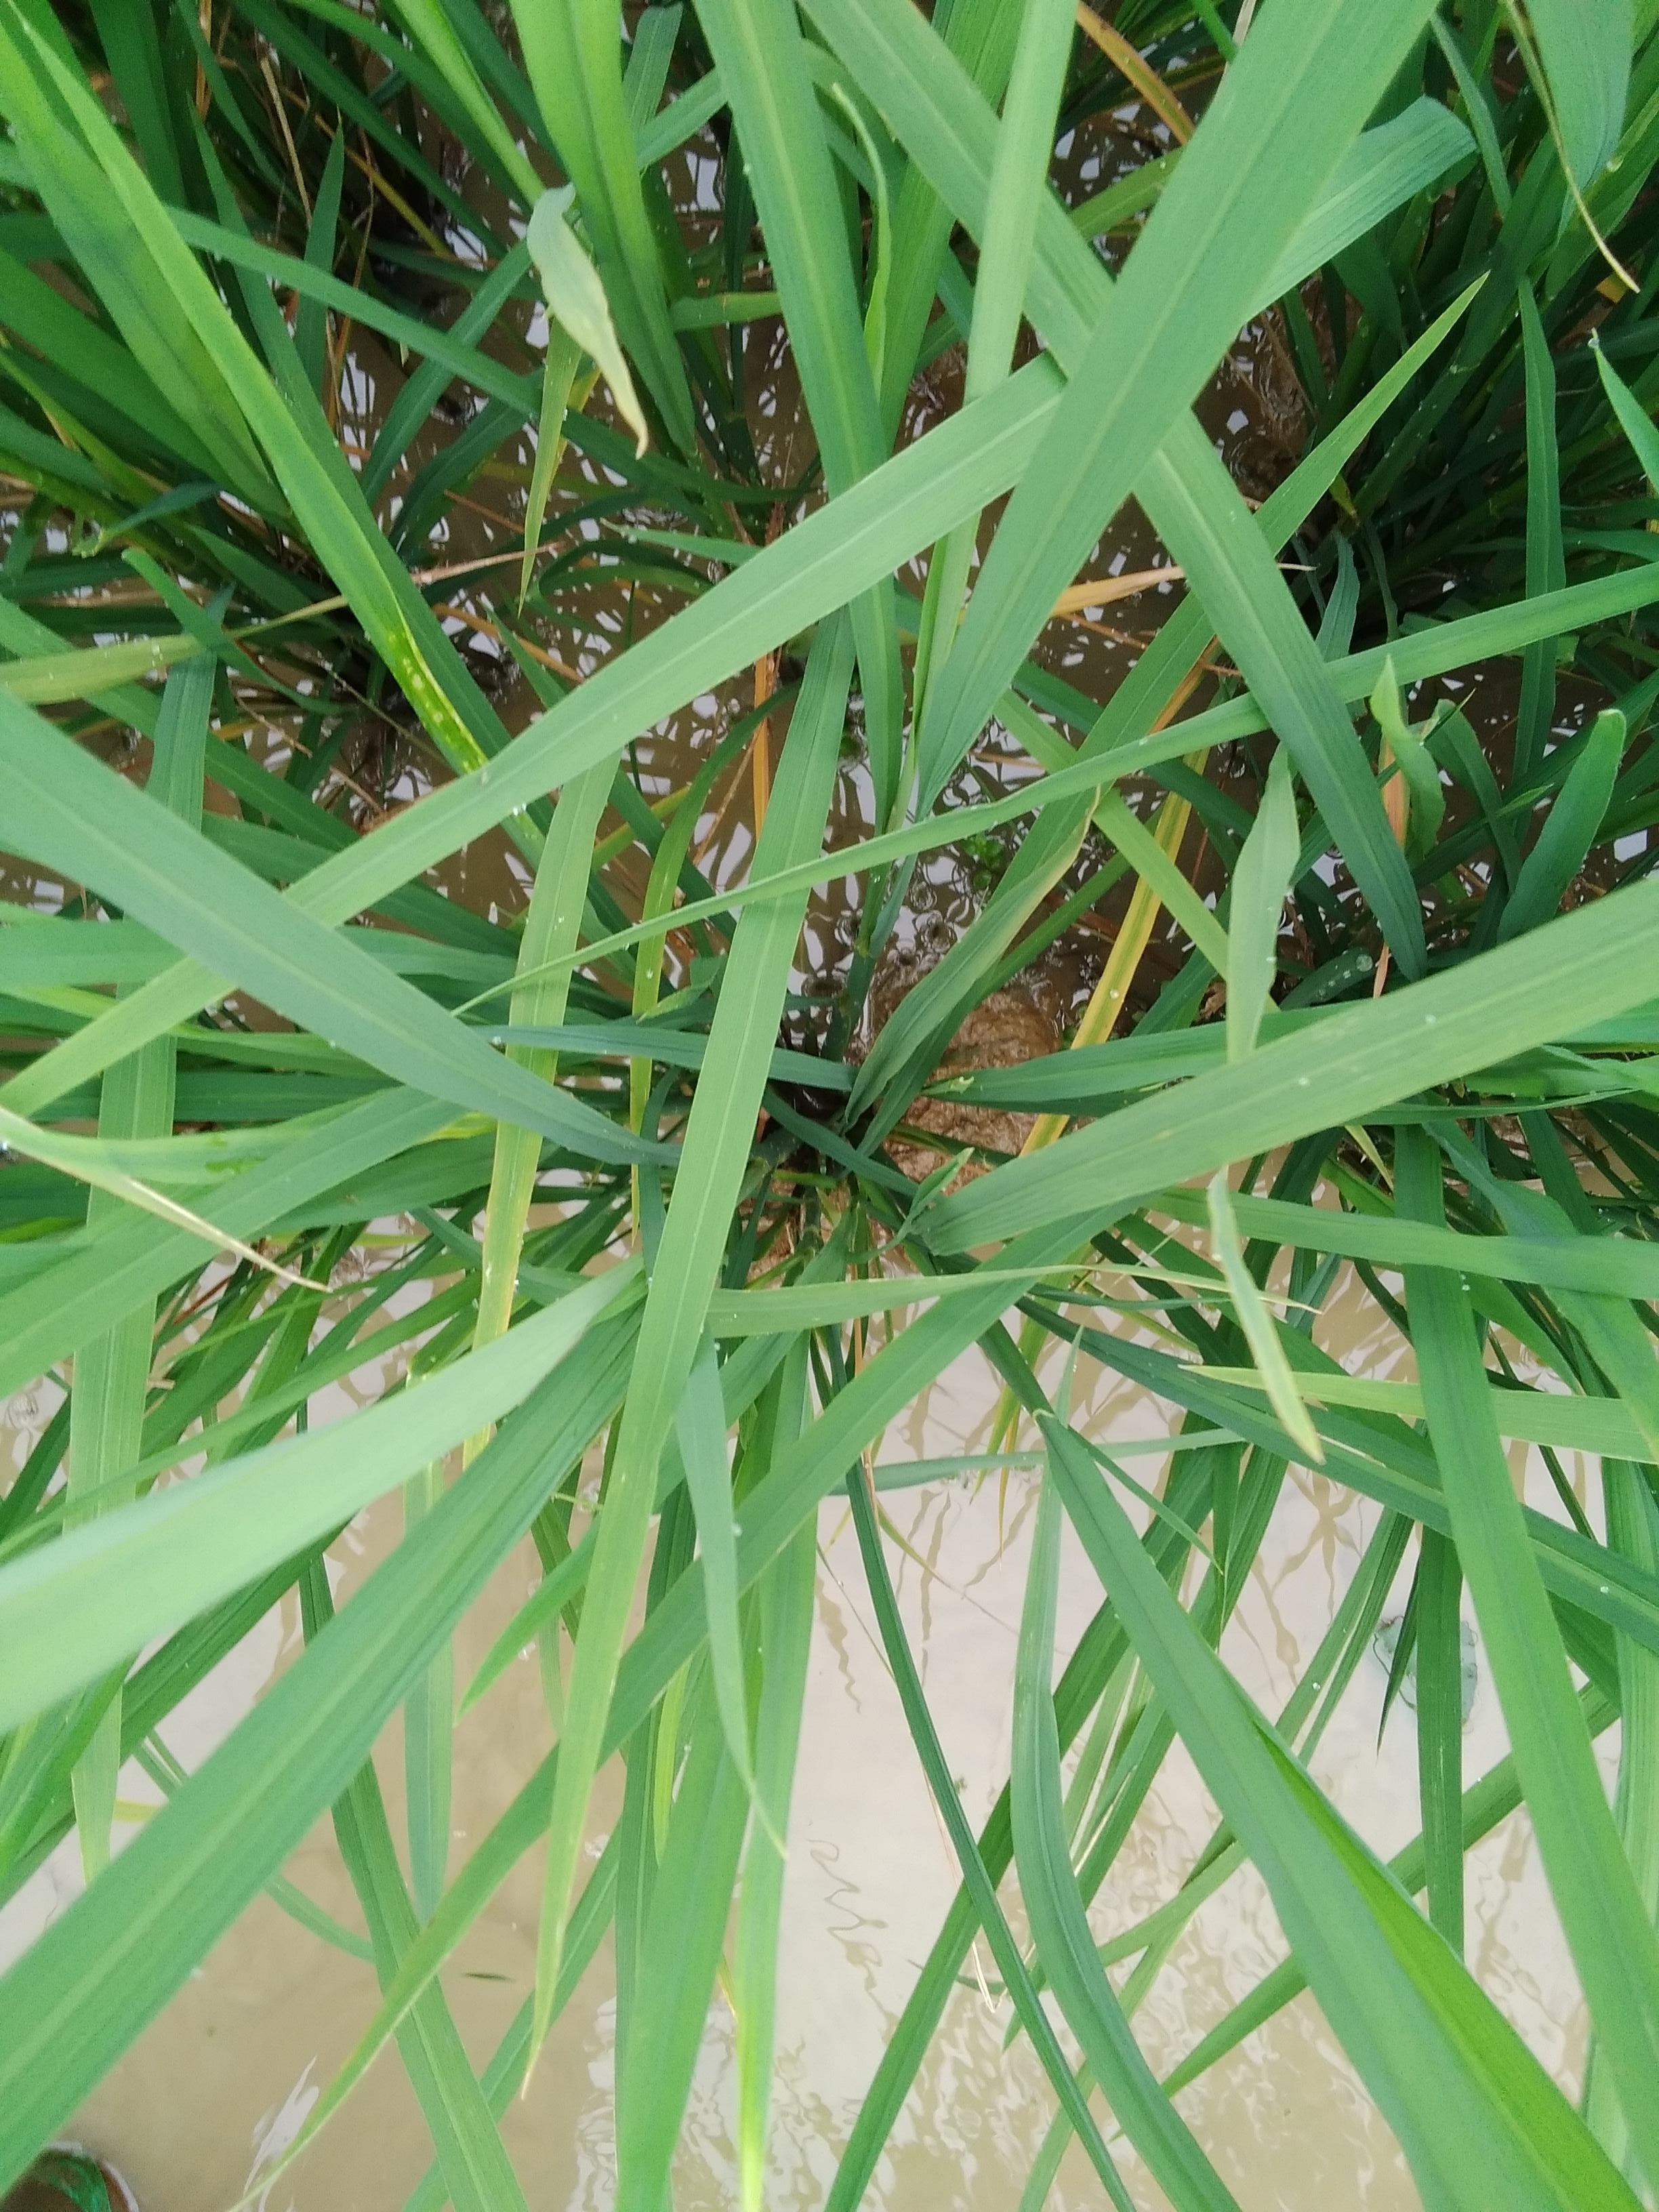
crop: rice
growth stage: elongation stem
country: Nigeria
